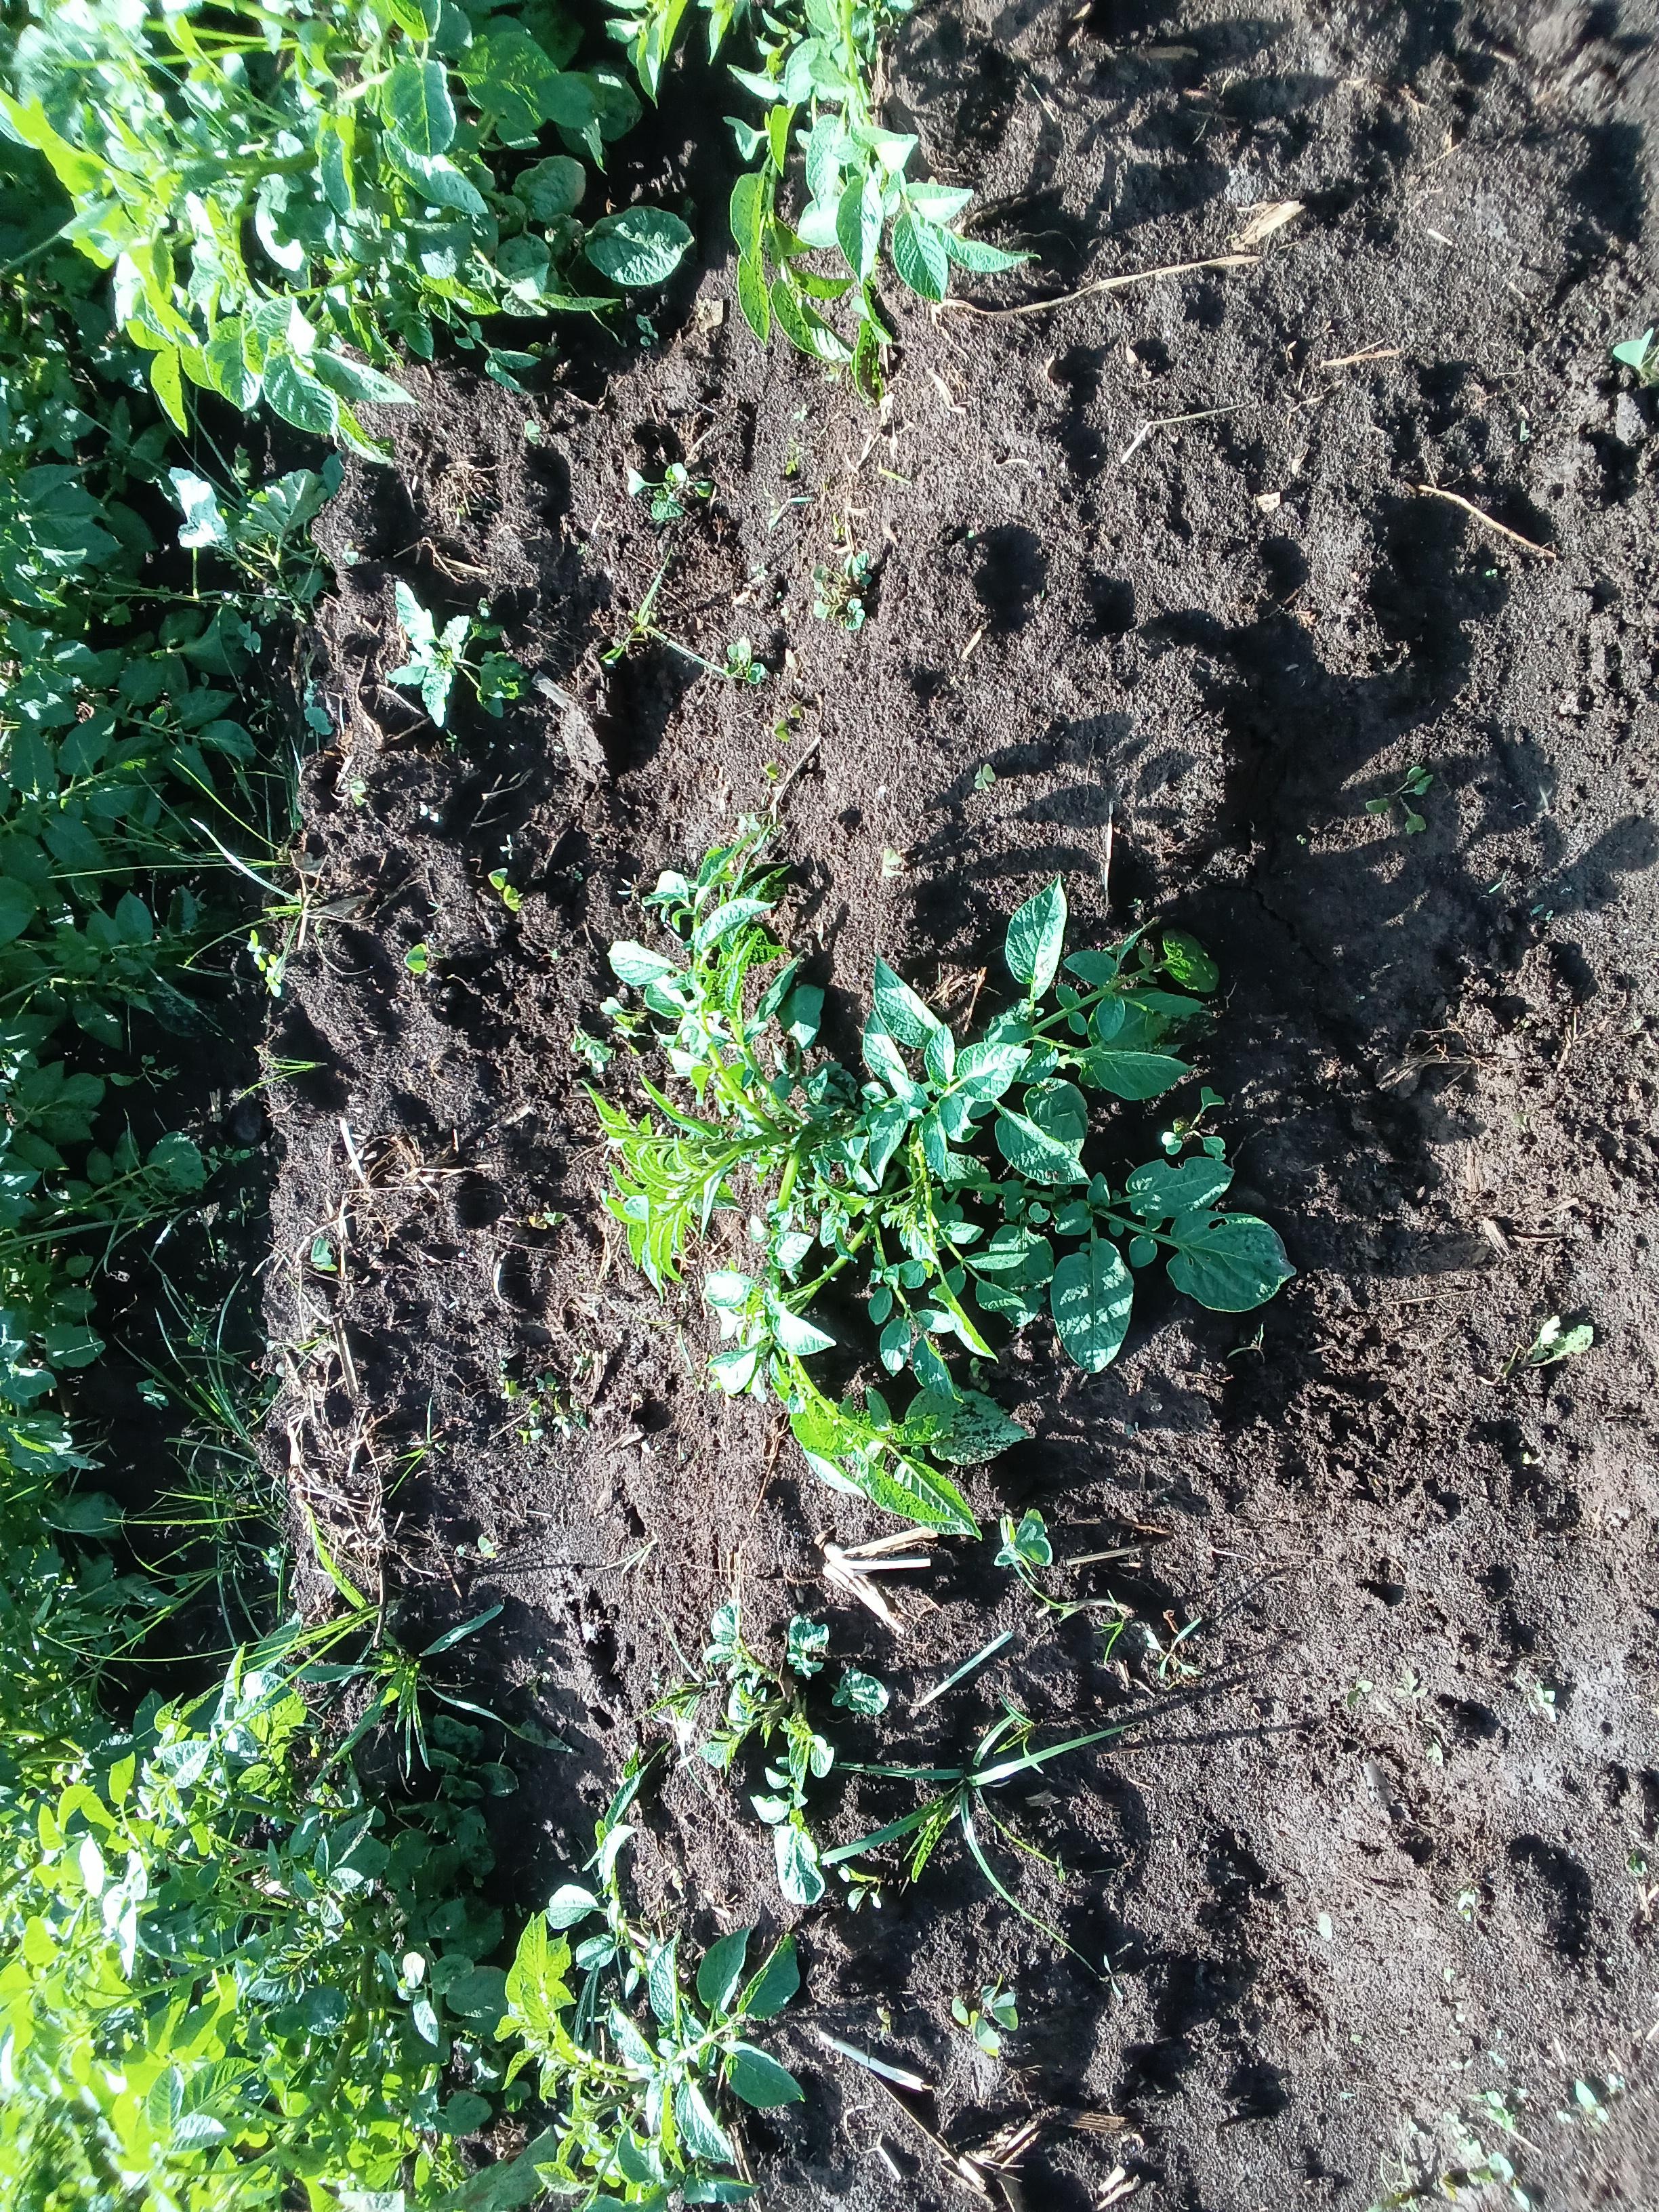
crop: potato
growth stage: vegetative
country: Kenya
